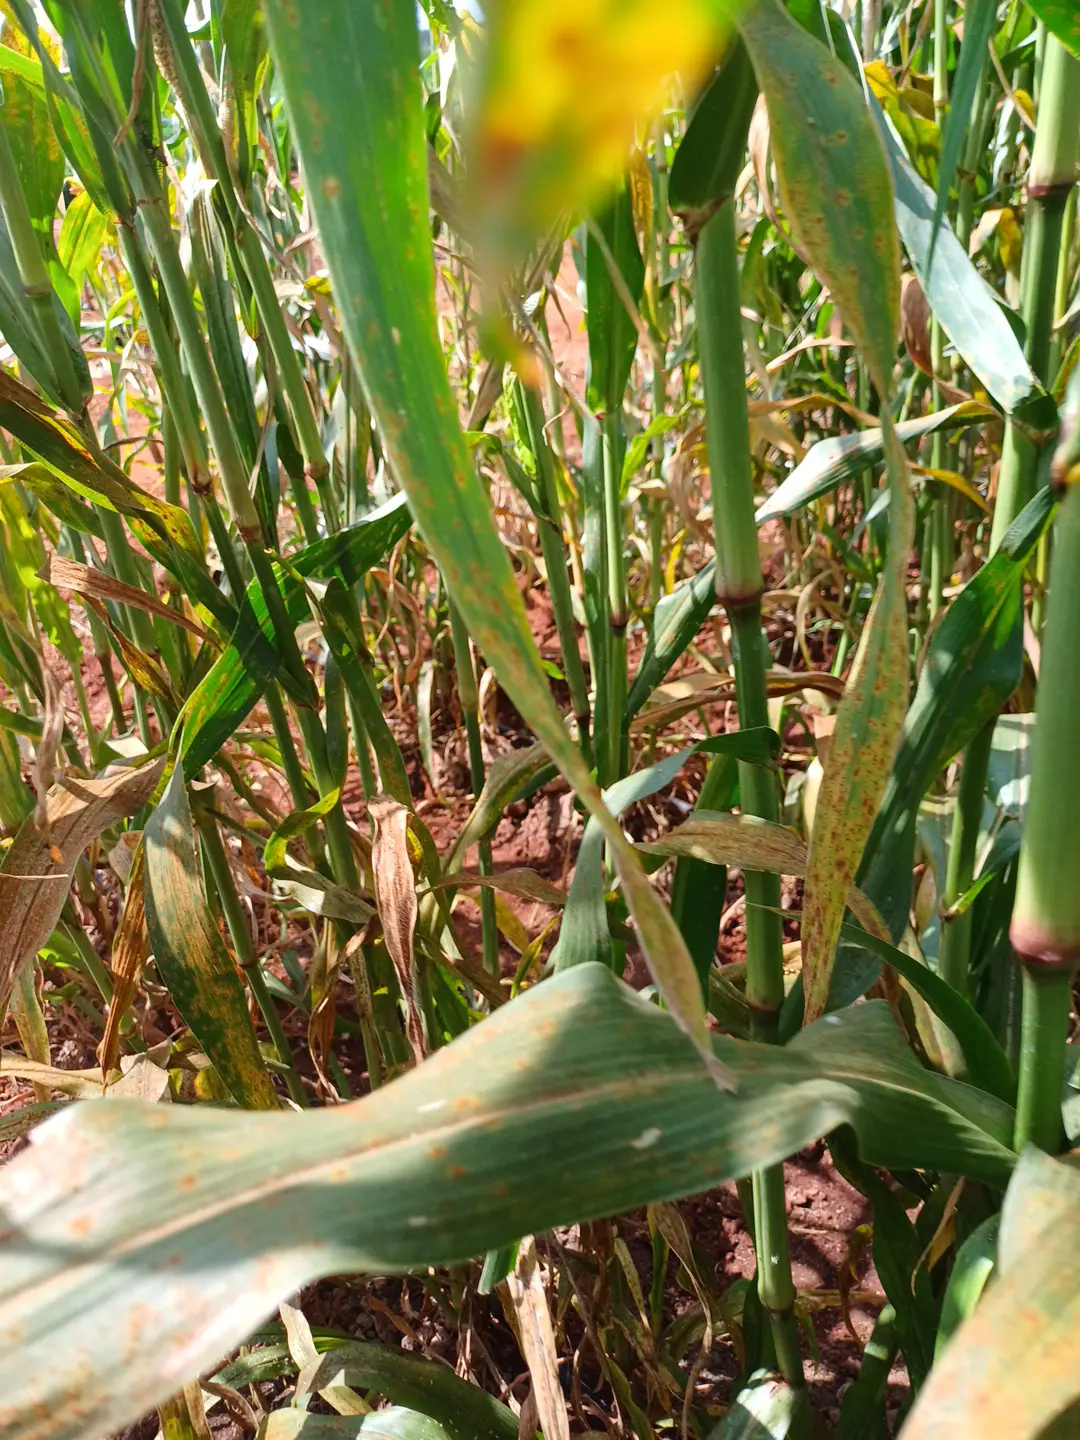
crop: pearl millet
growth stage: filling grain
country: Kenya
